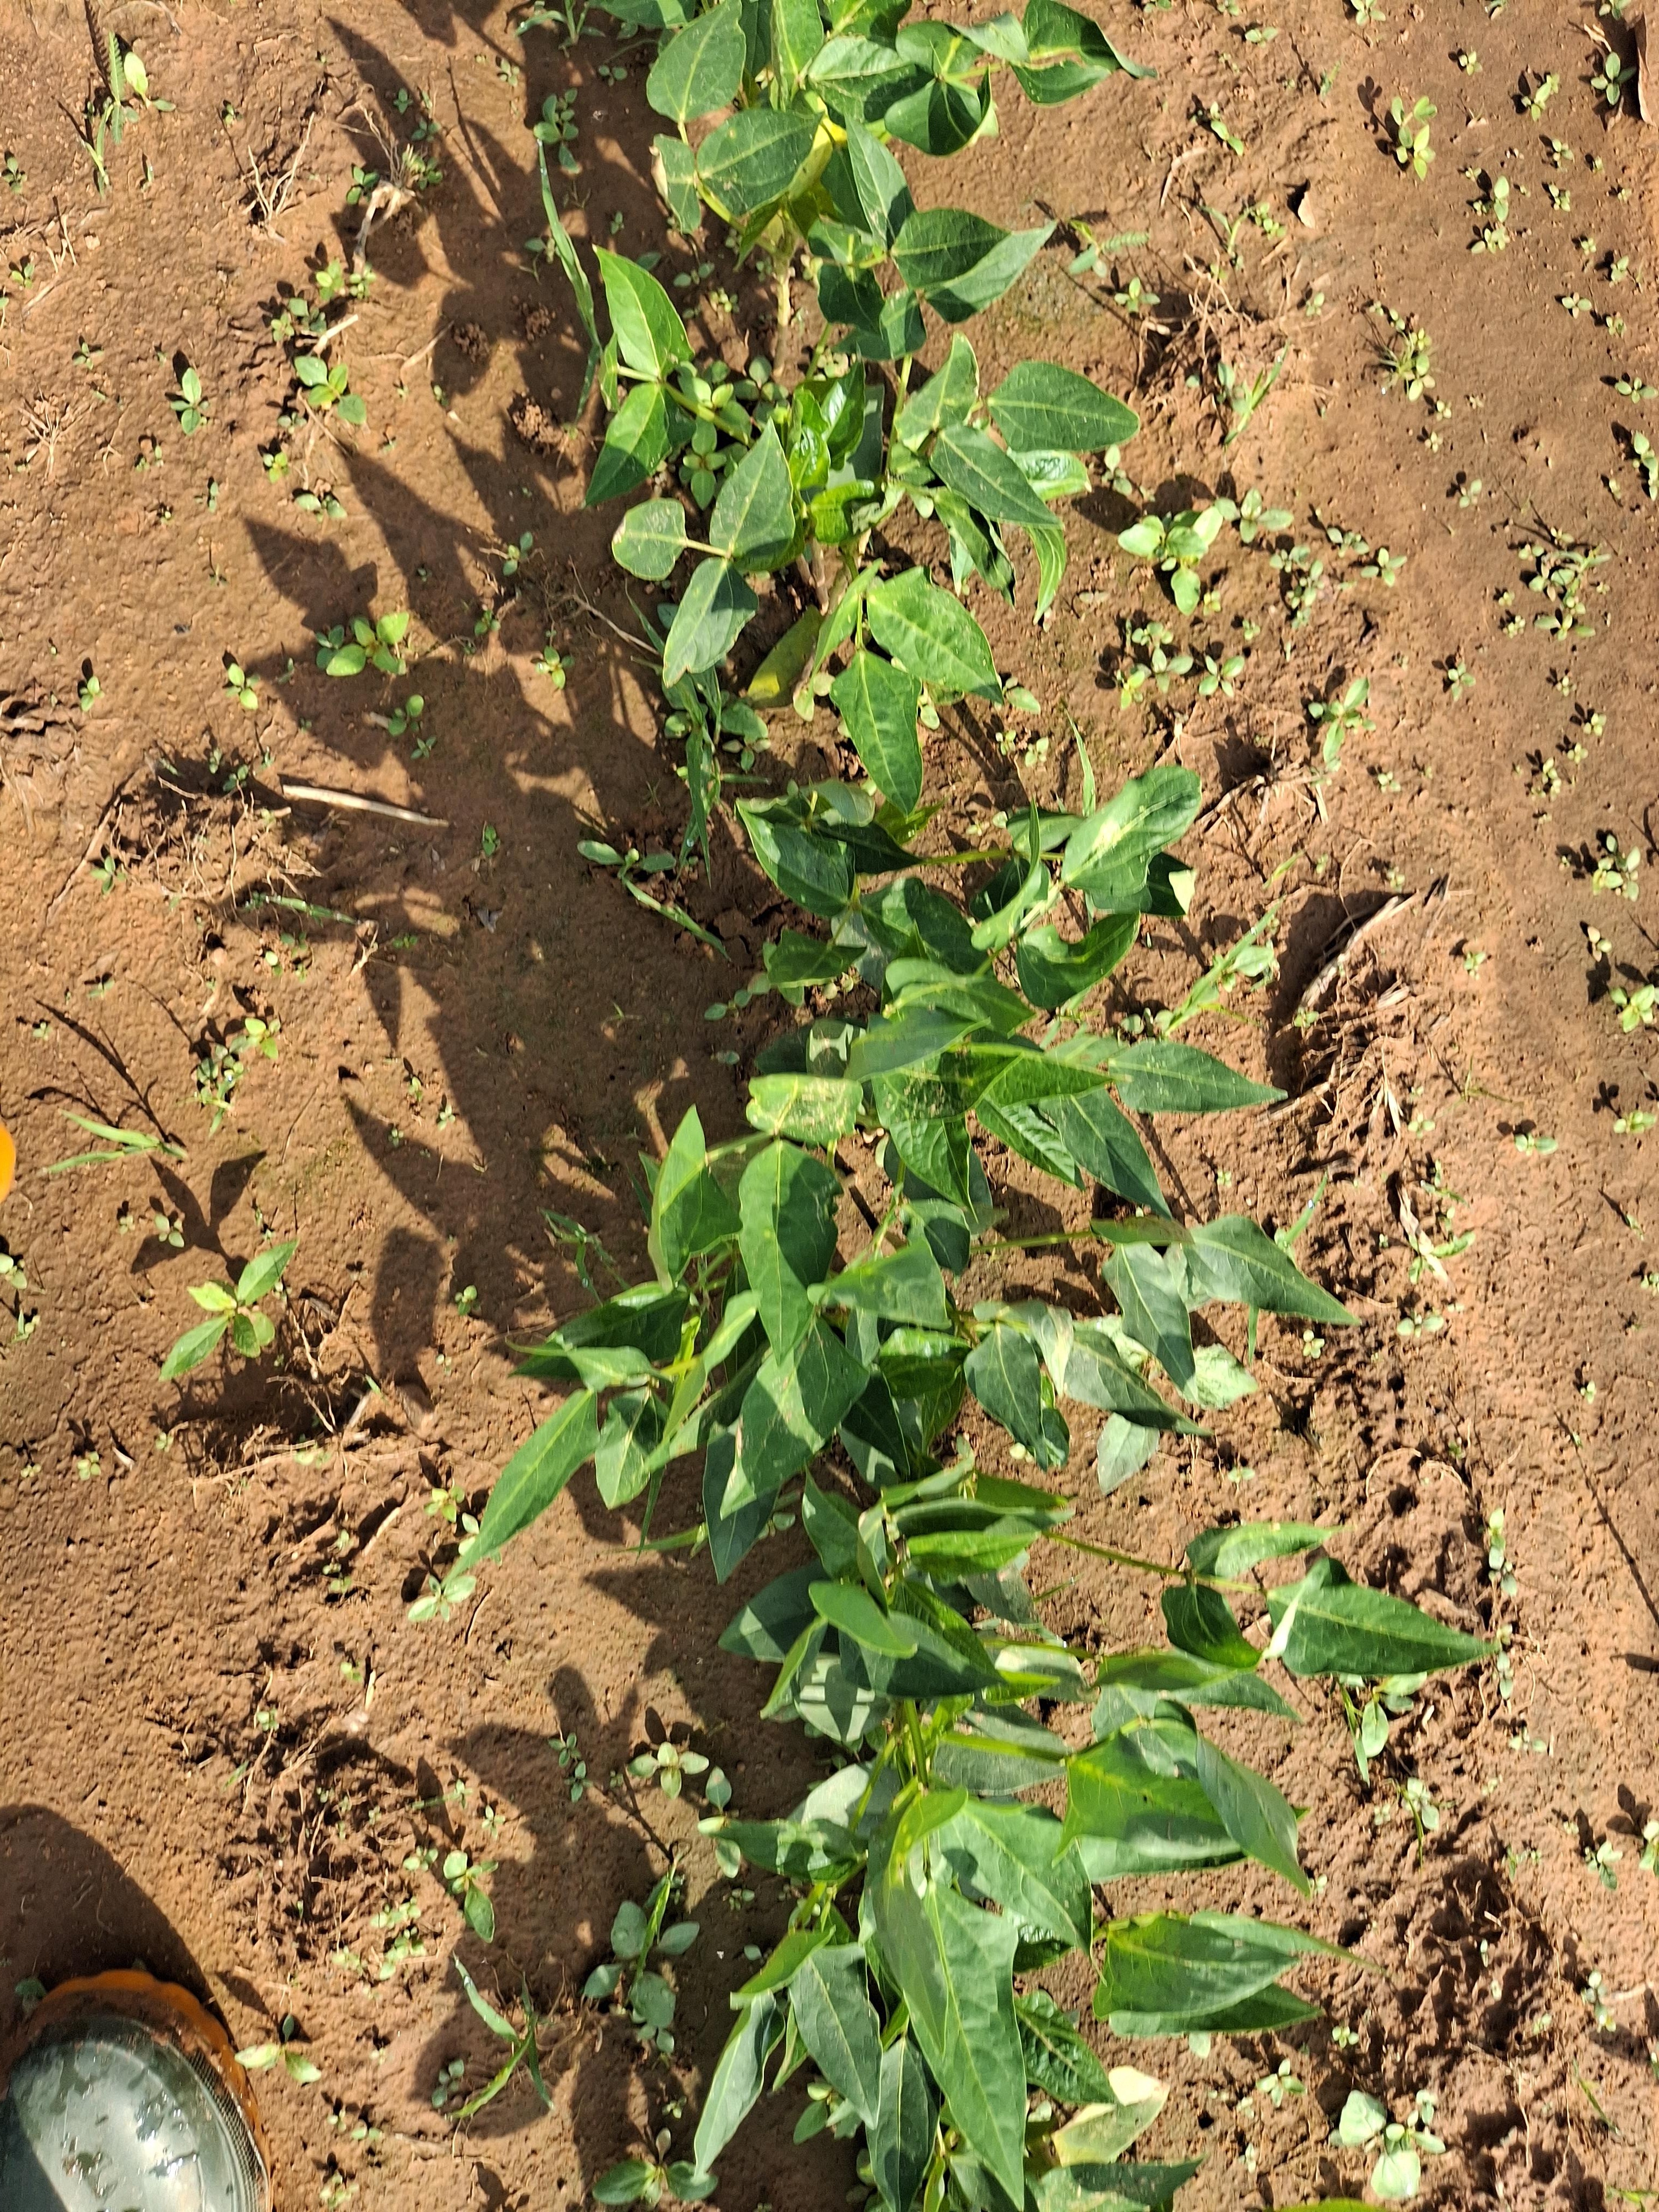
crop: cowpea
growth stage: sprouting emergence
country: Nigeria
